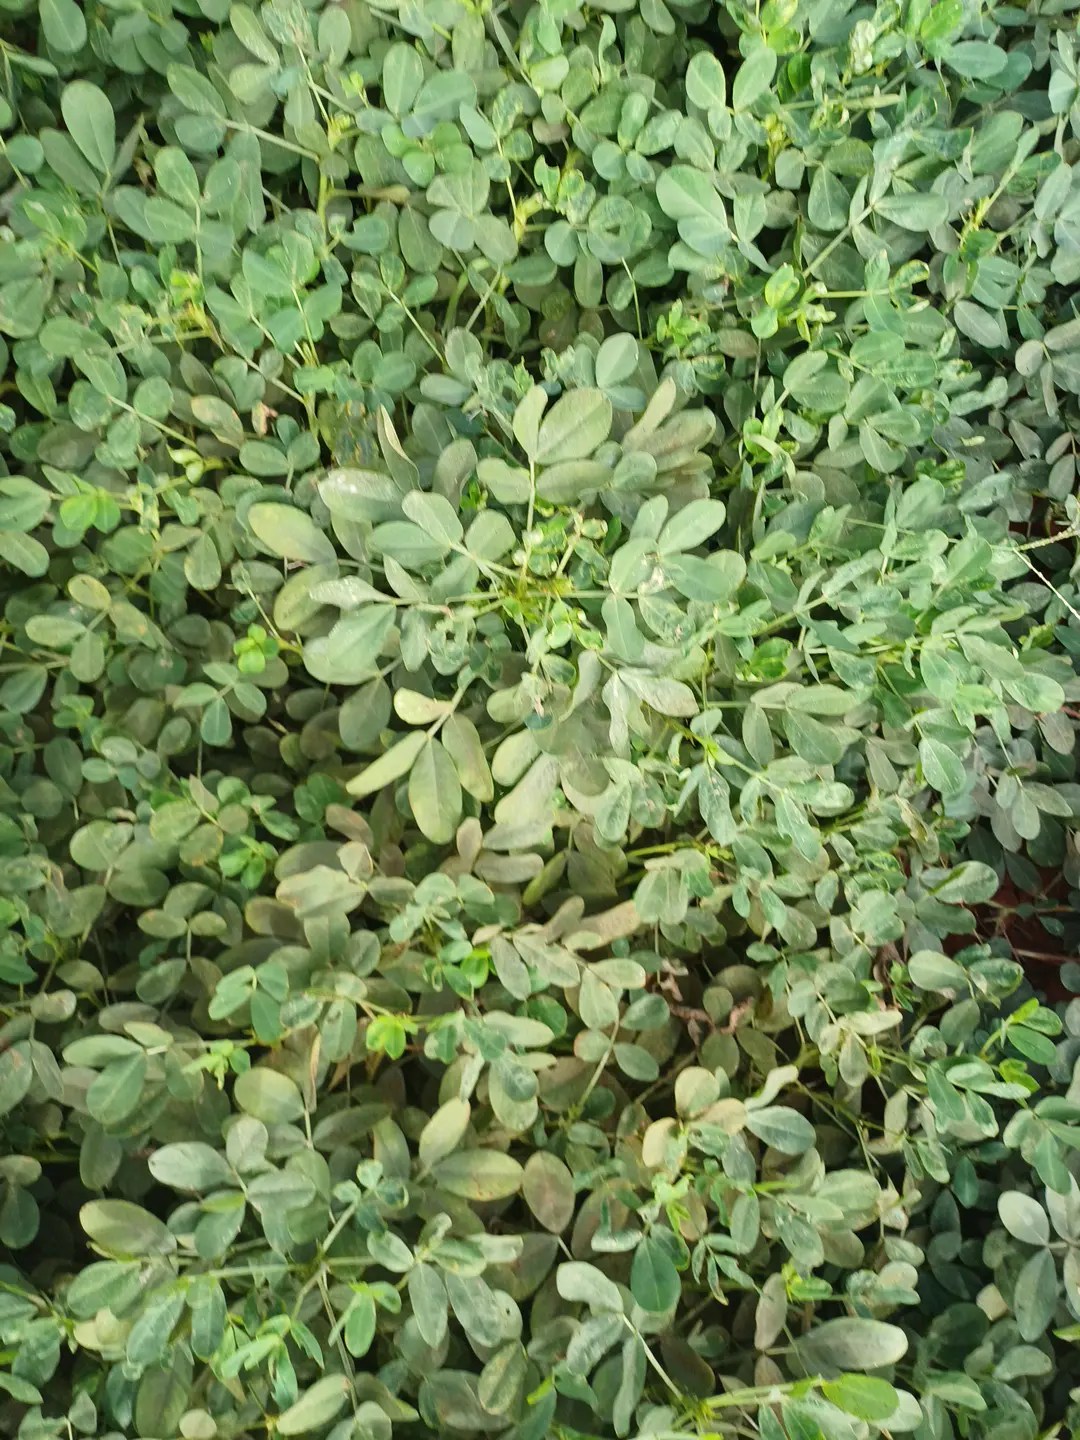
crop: groundnut
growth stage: pegging
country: Kenya
